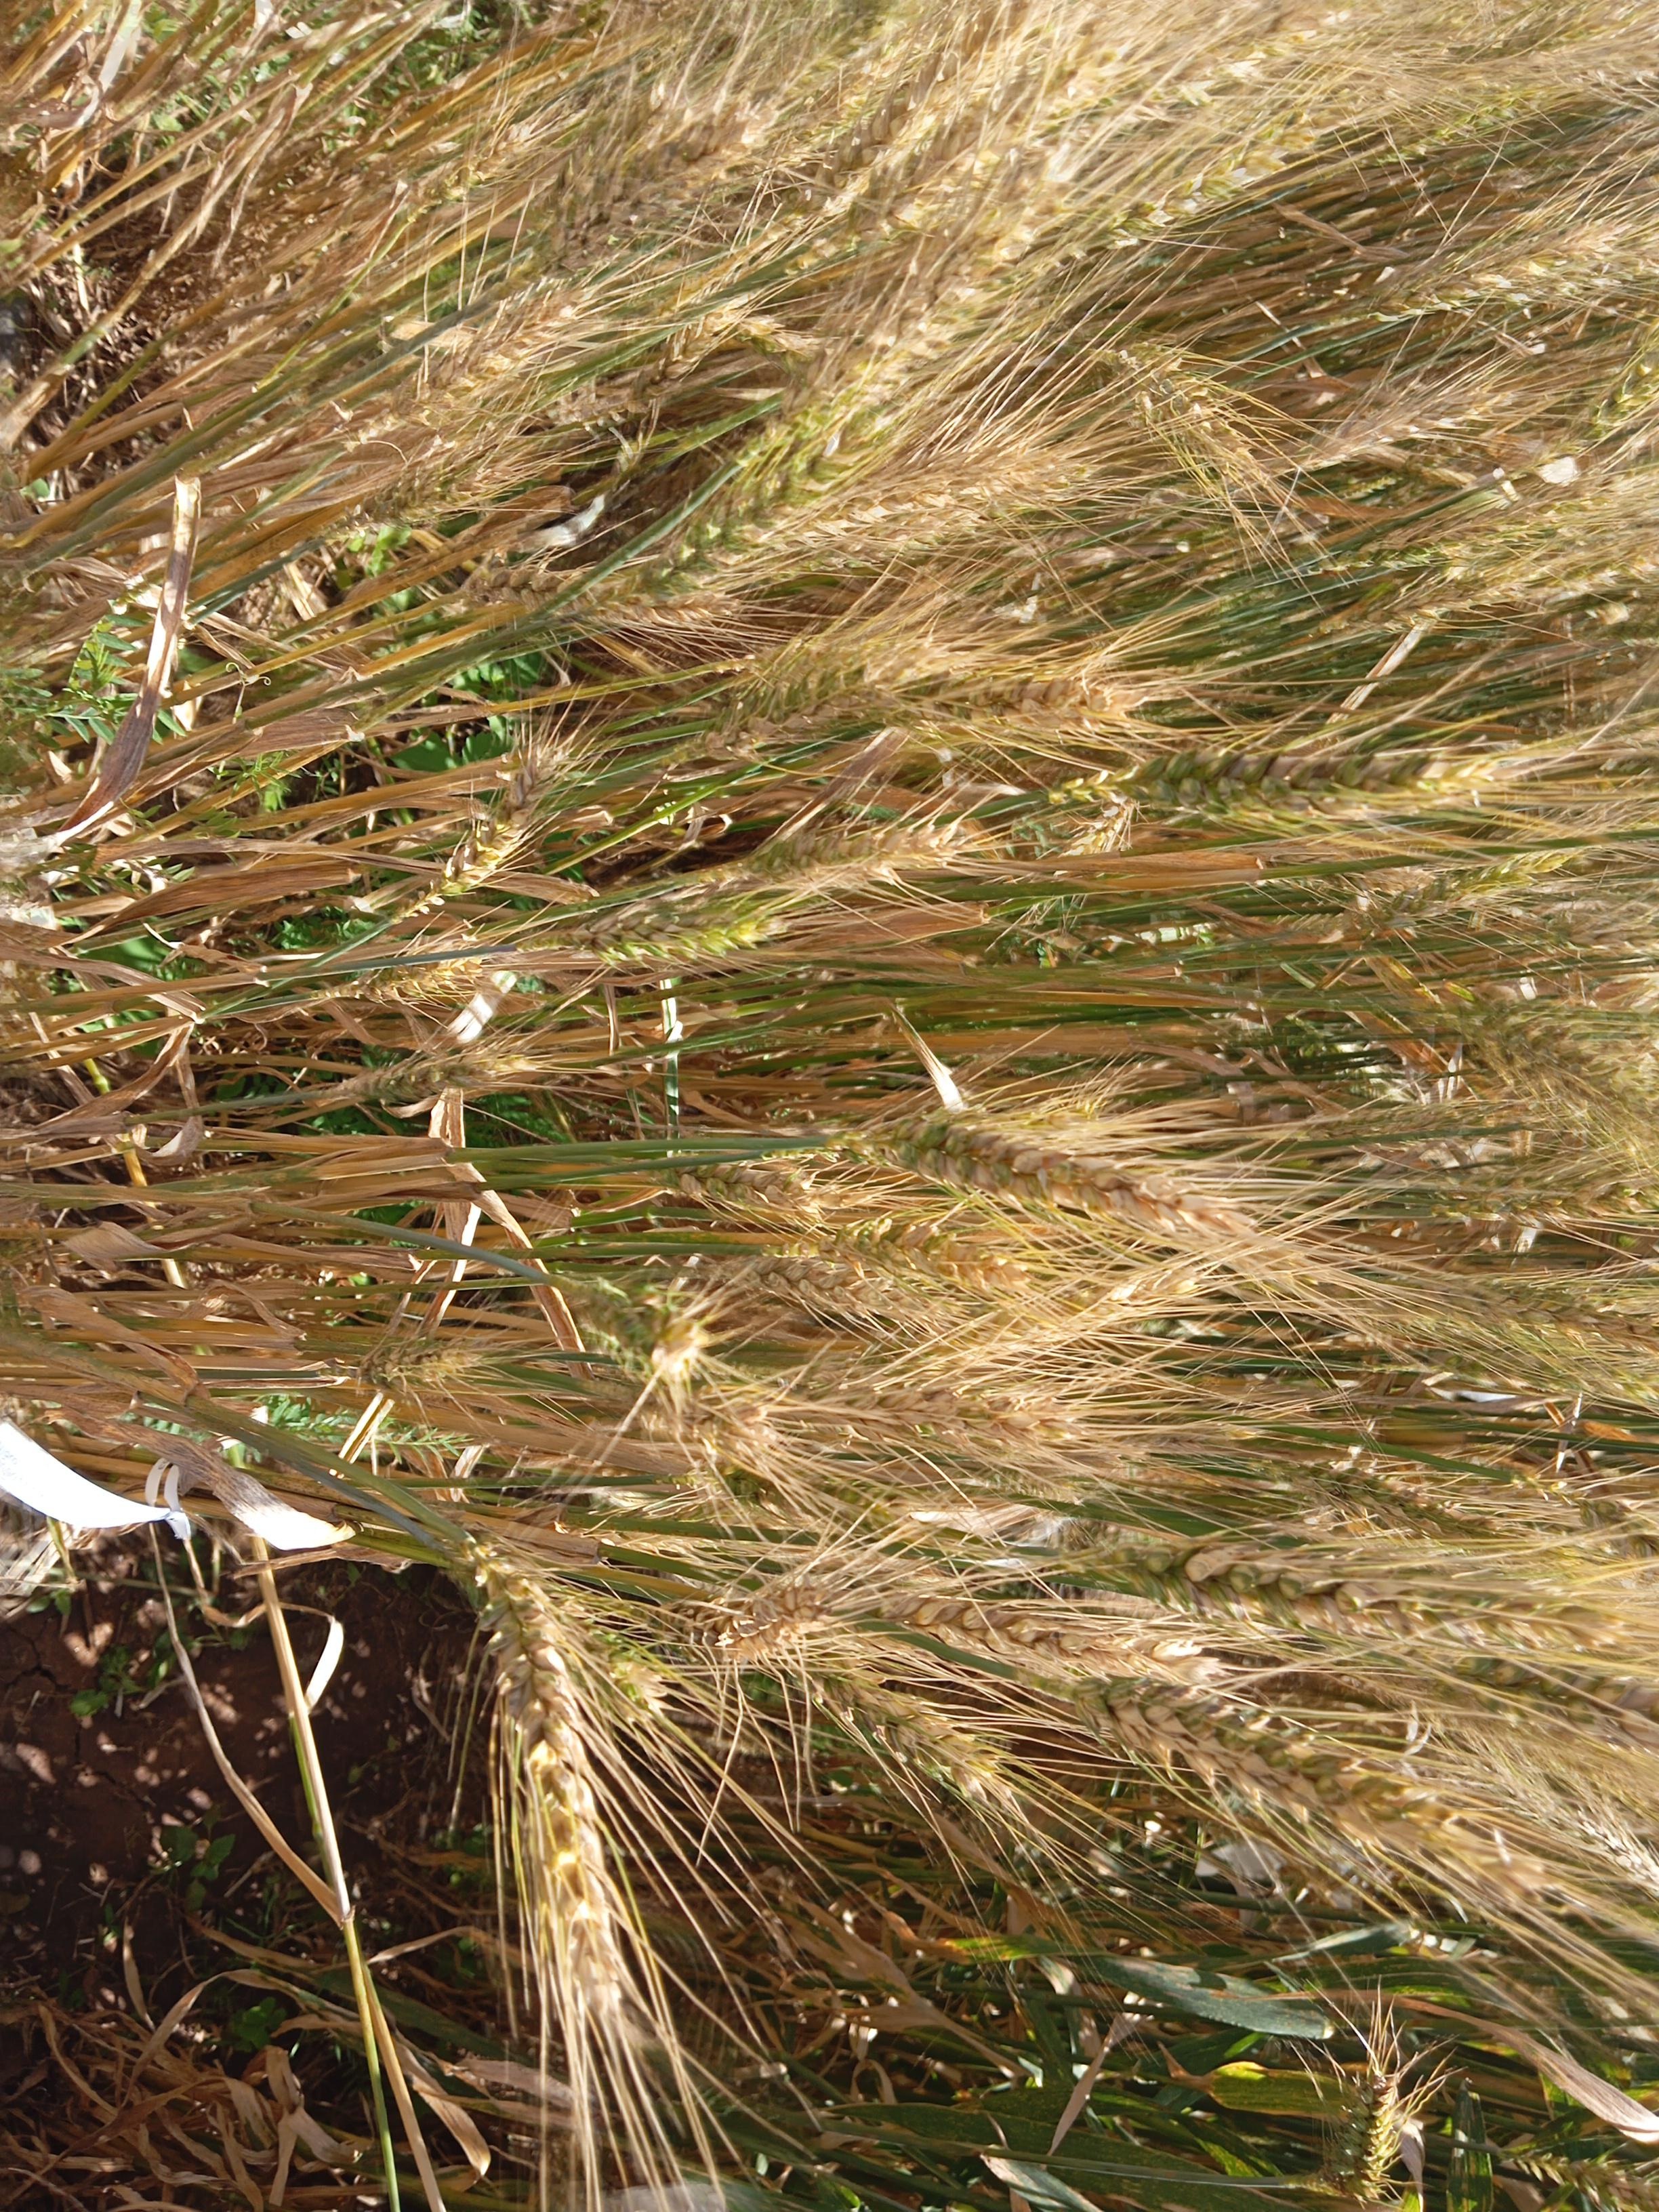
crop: wheat
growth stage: maturity
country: Kenya
